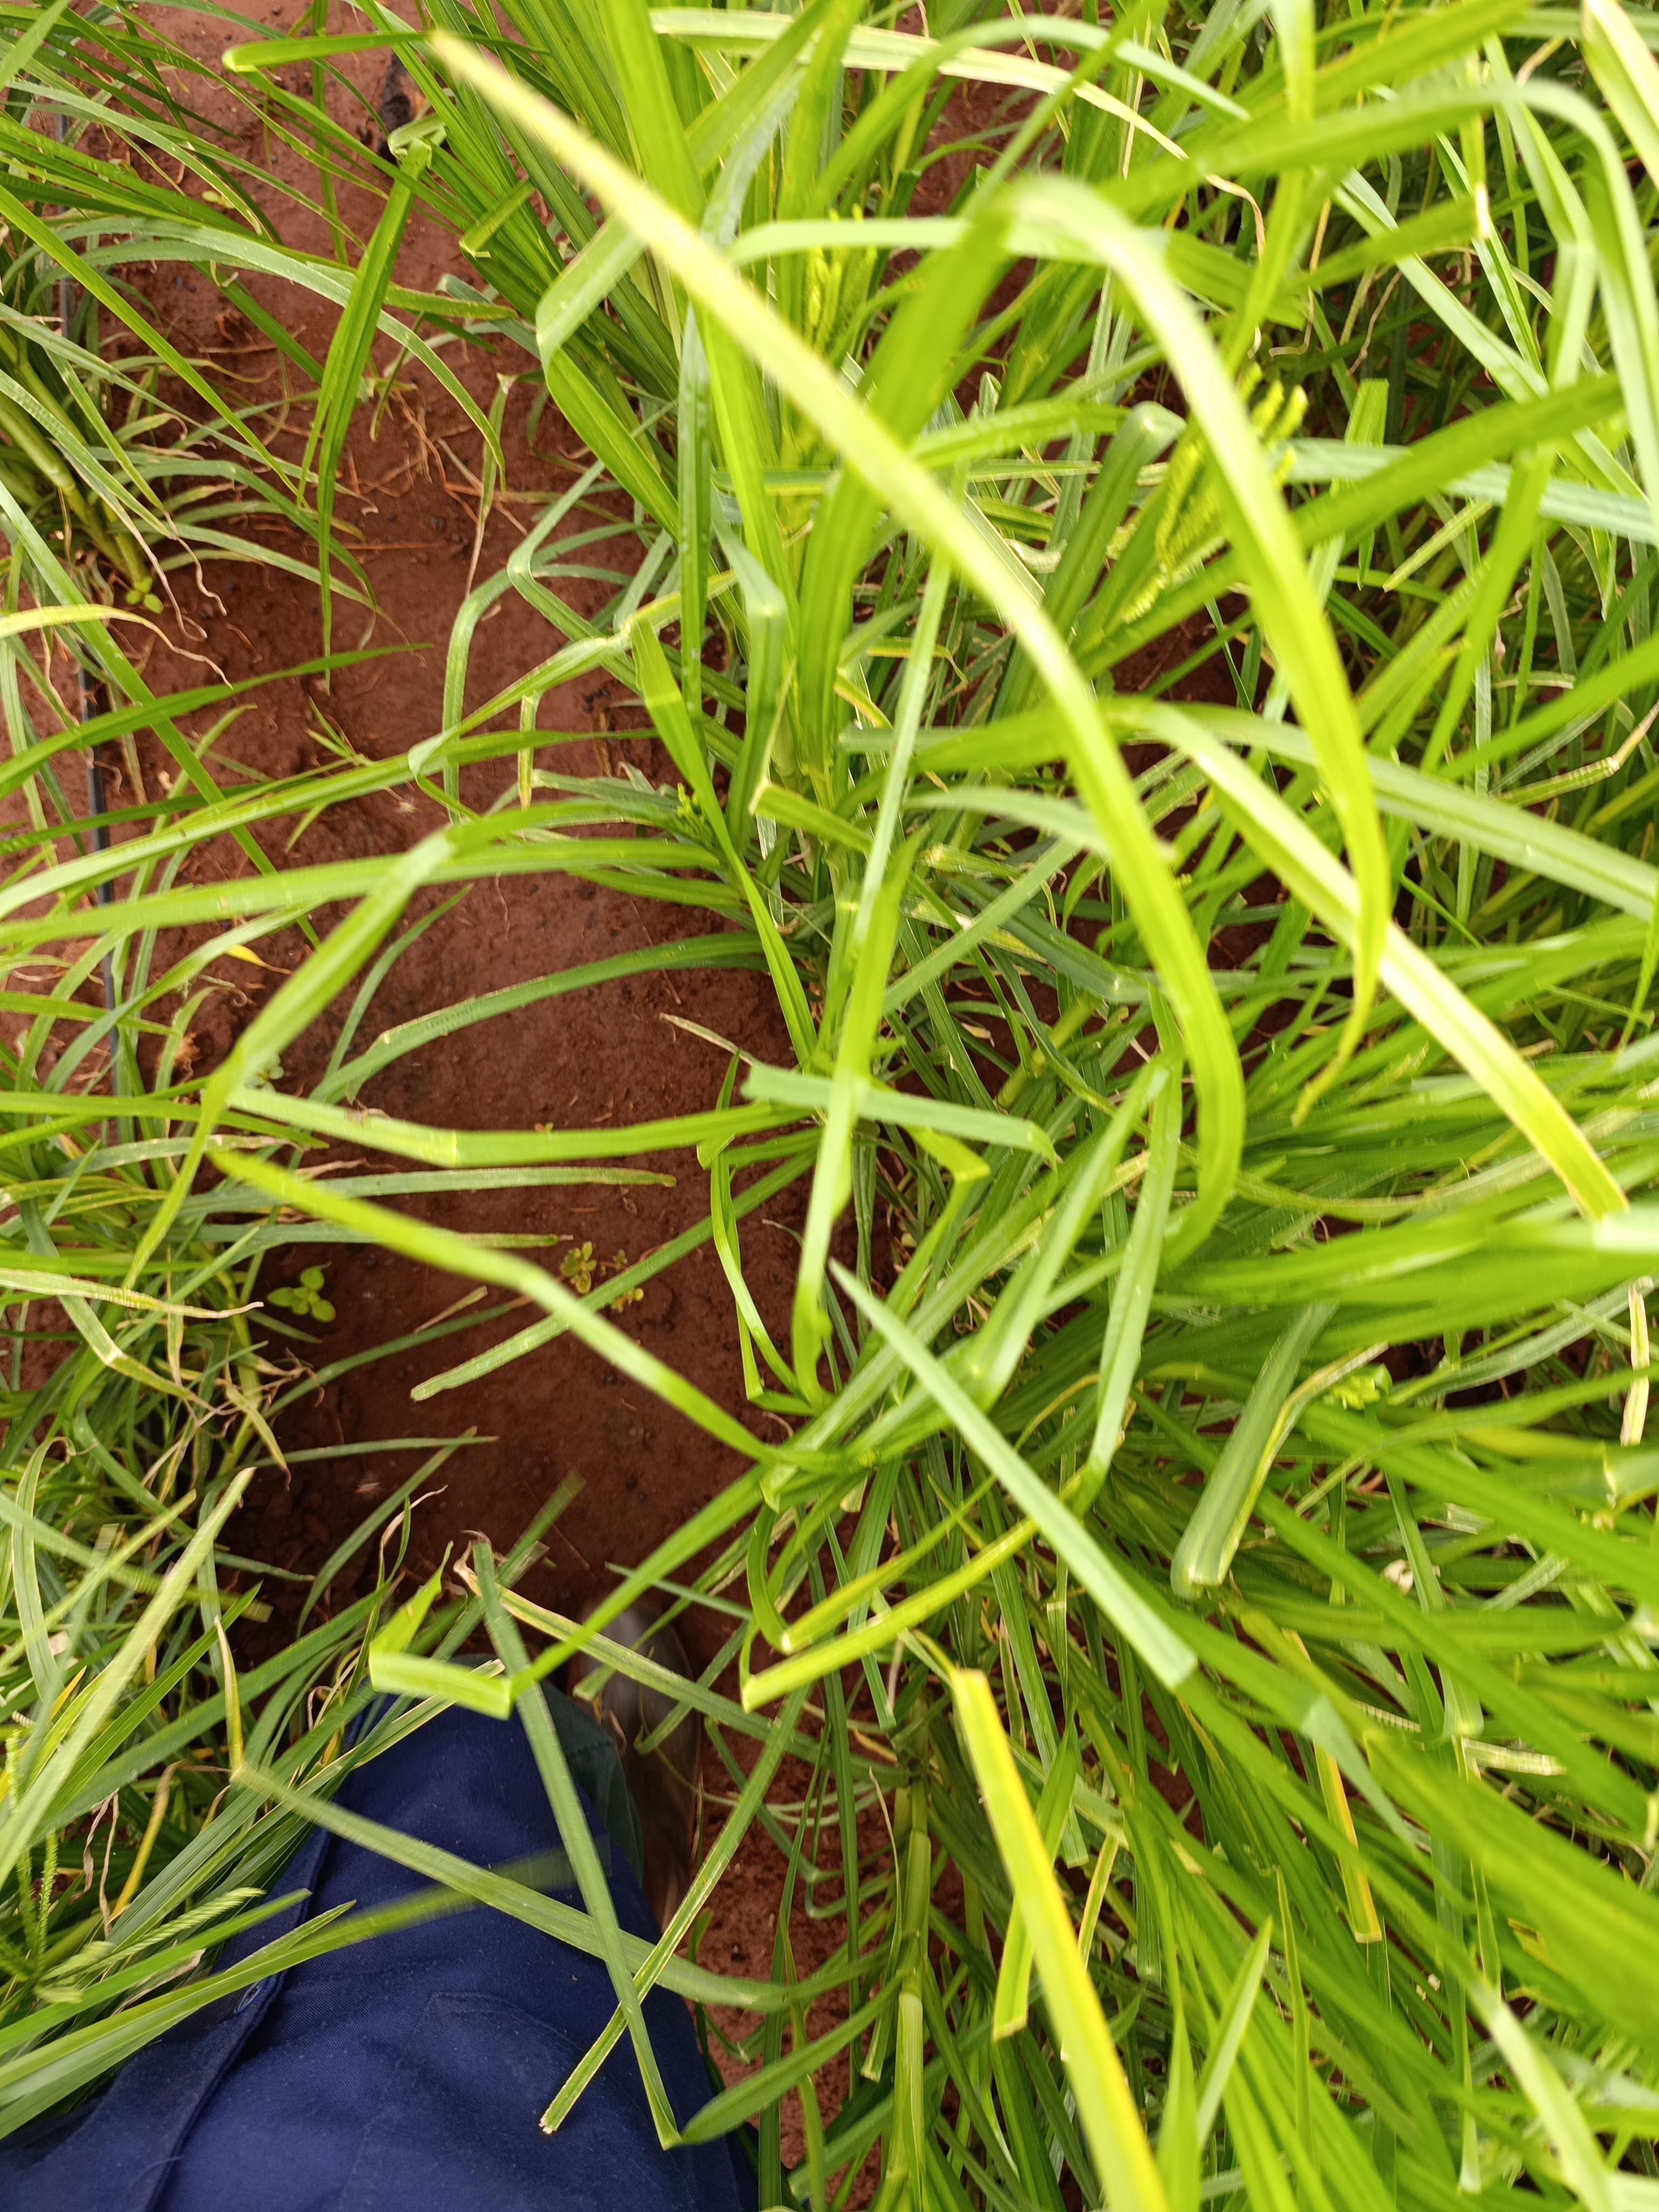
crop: finger millet
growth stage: heading tuber
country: Kenya
